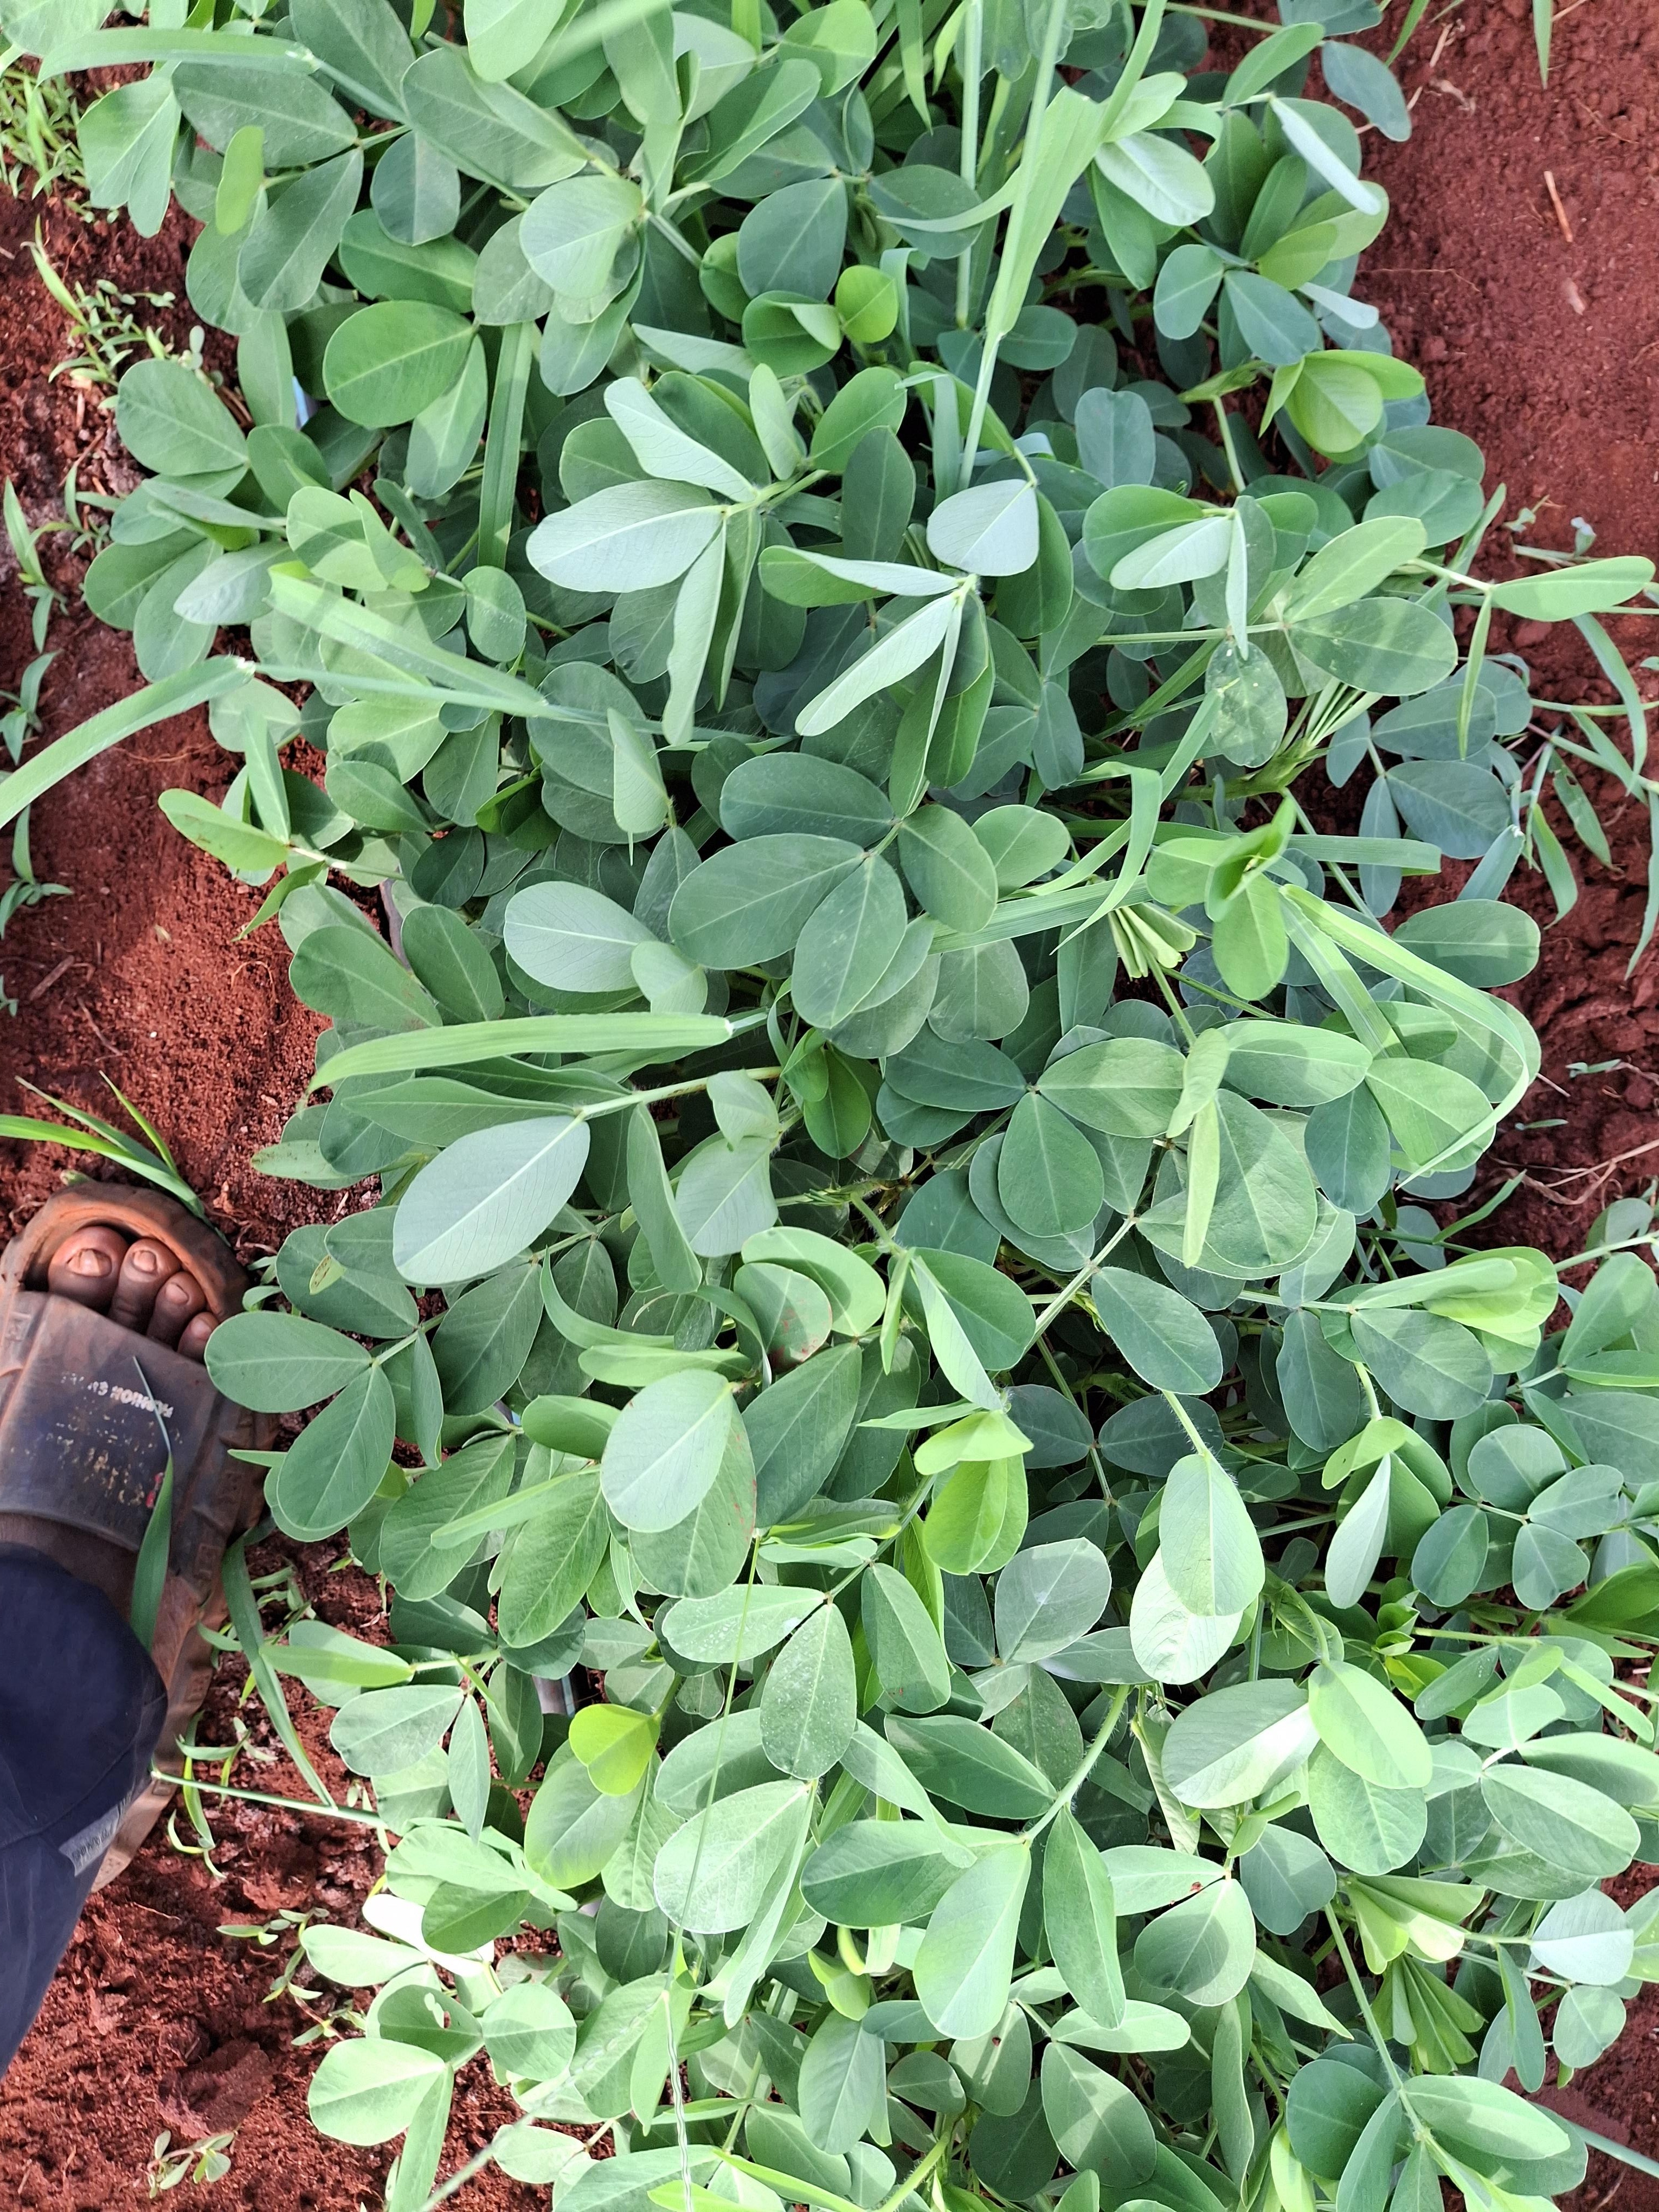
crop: groundnut
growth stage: flowering
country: Kenya
